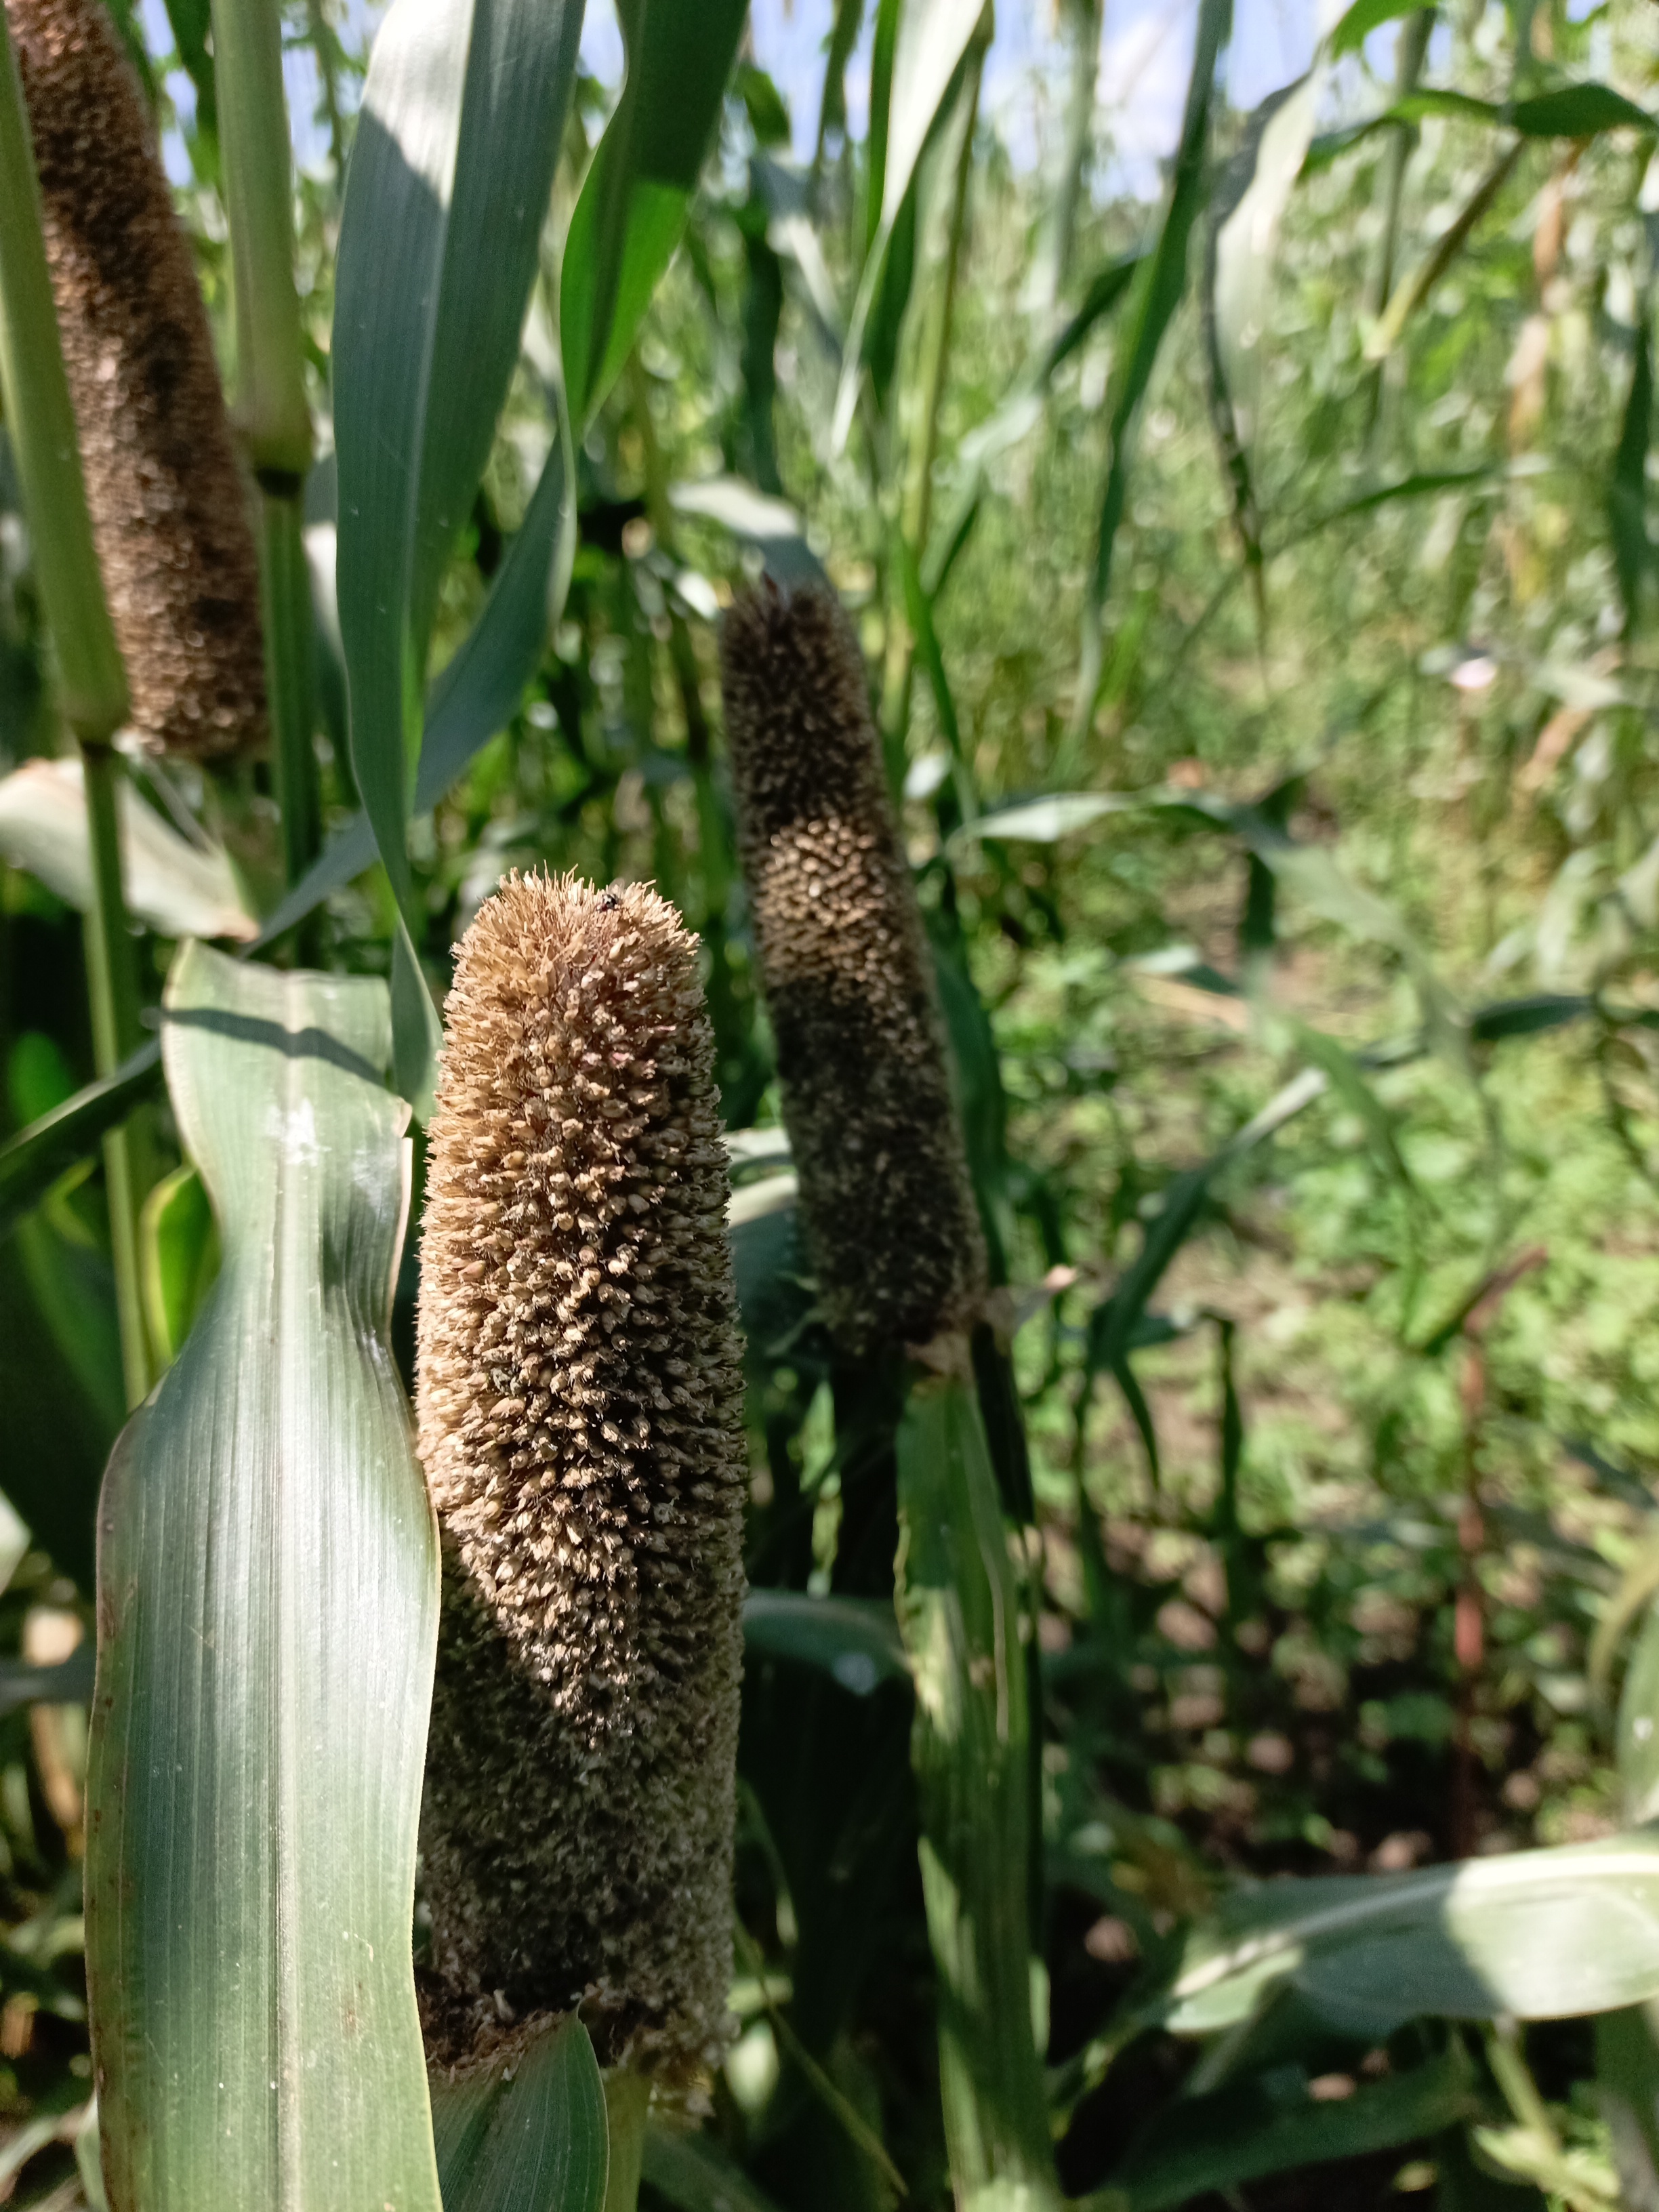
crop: pearl millet
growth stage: heading tuber
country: Tanzania
